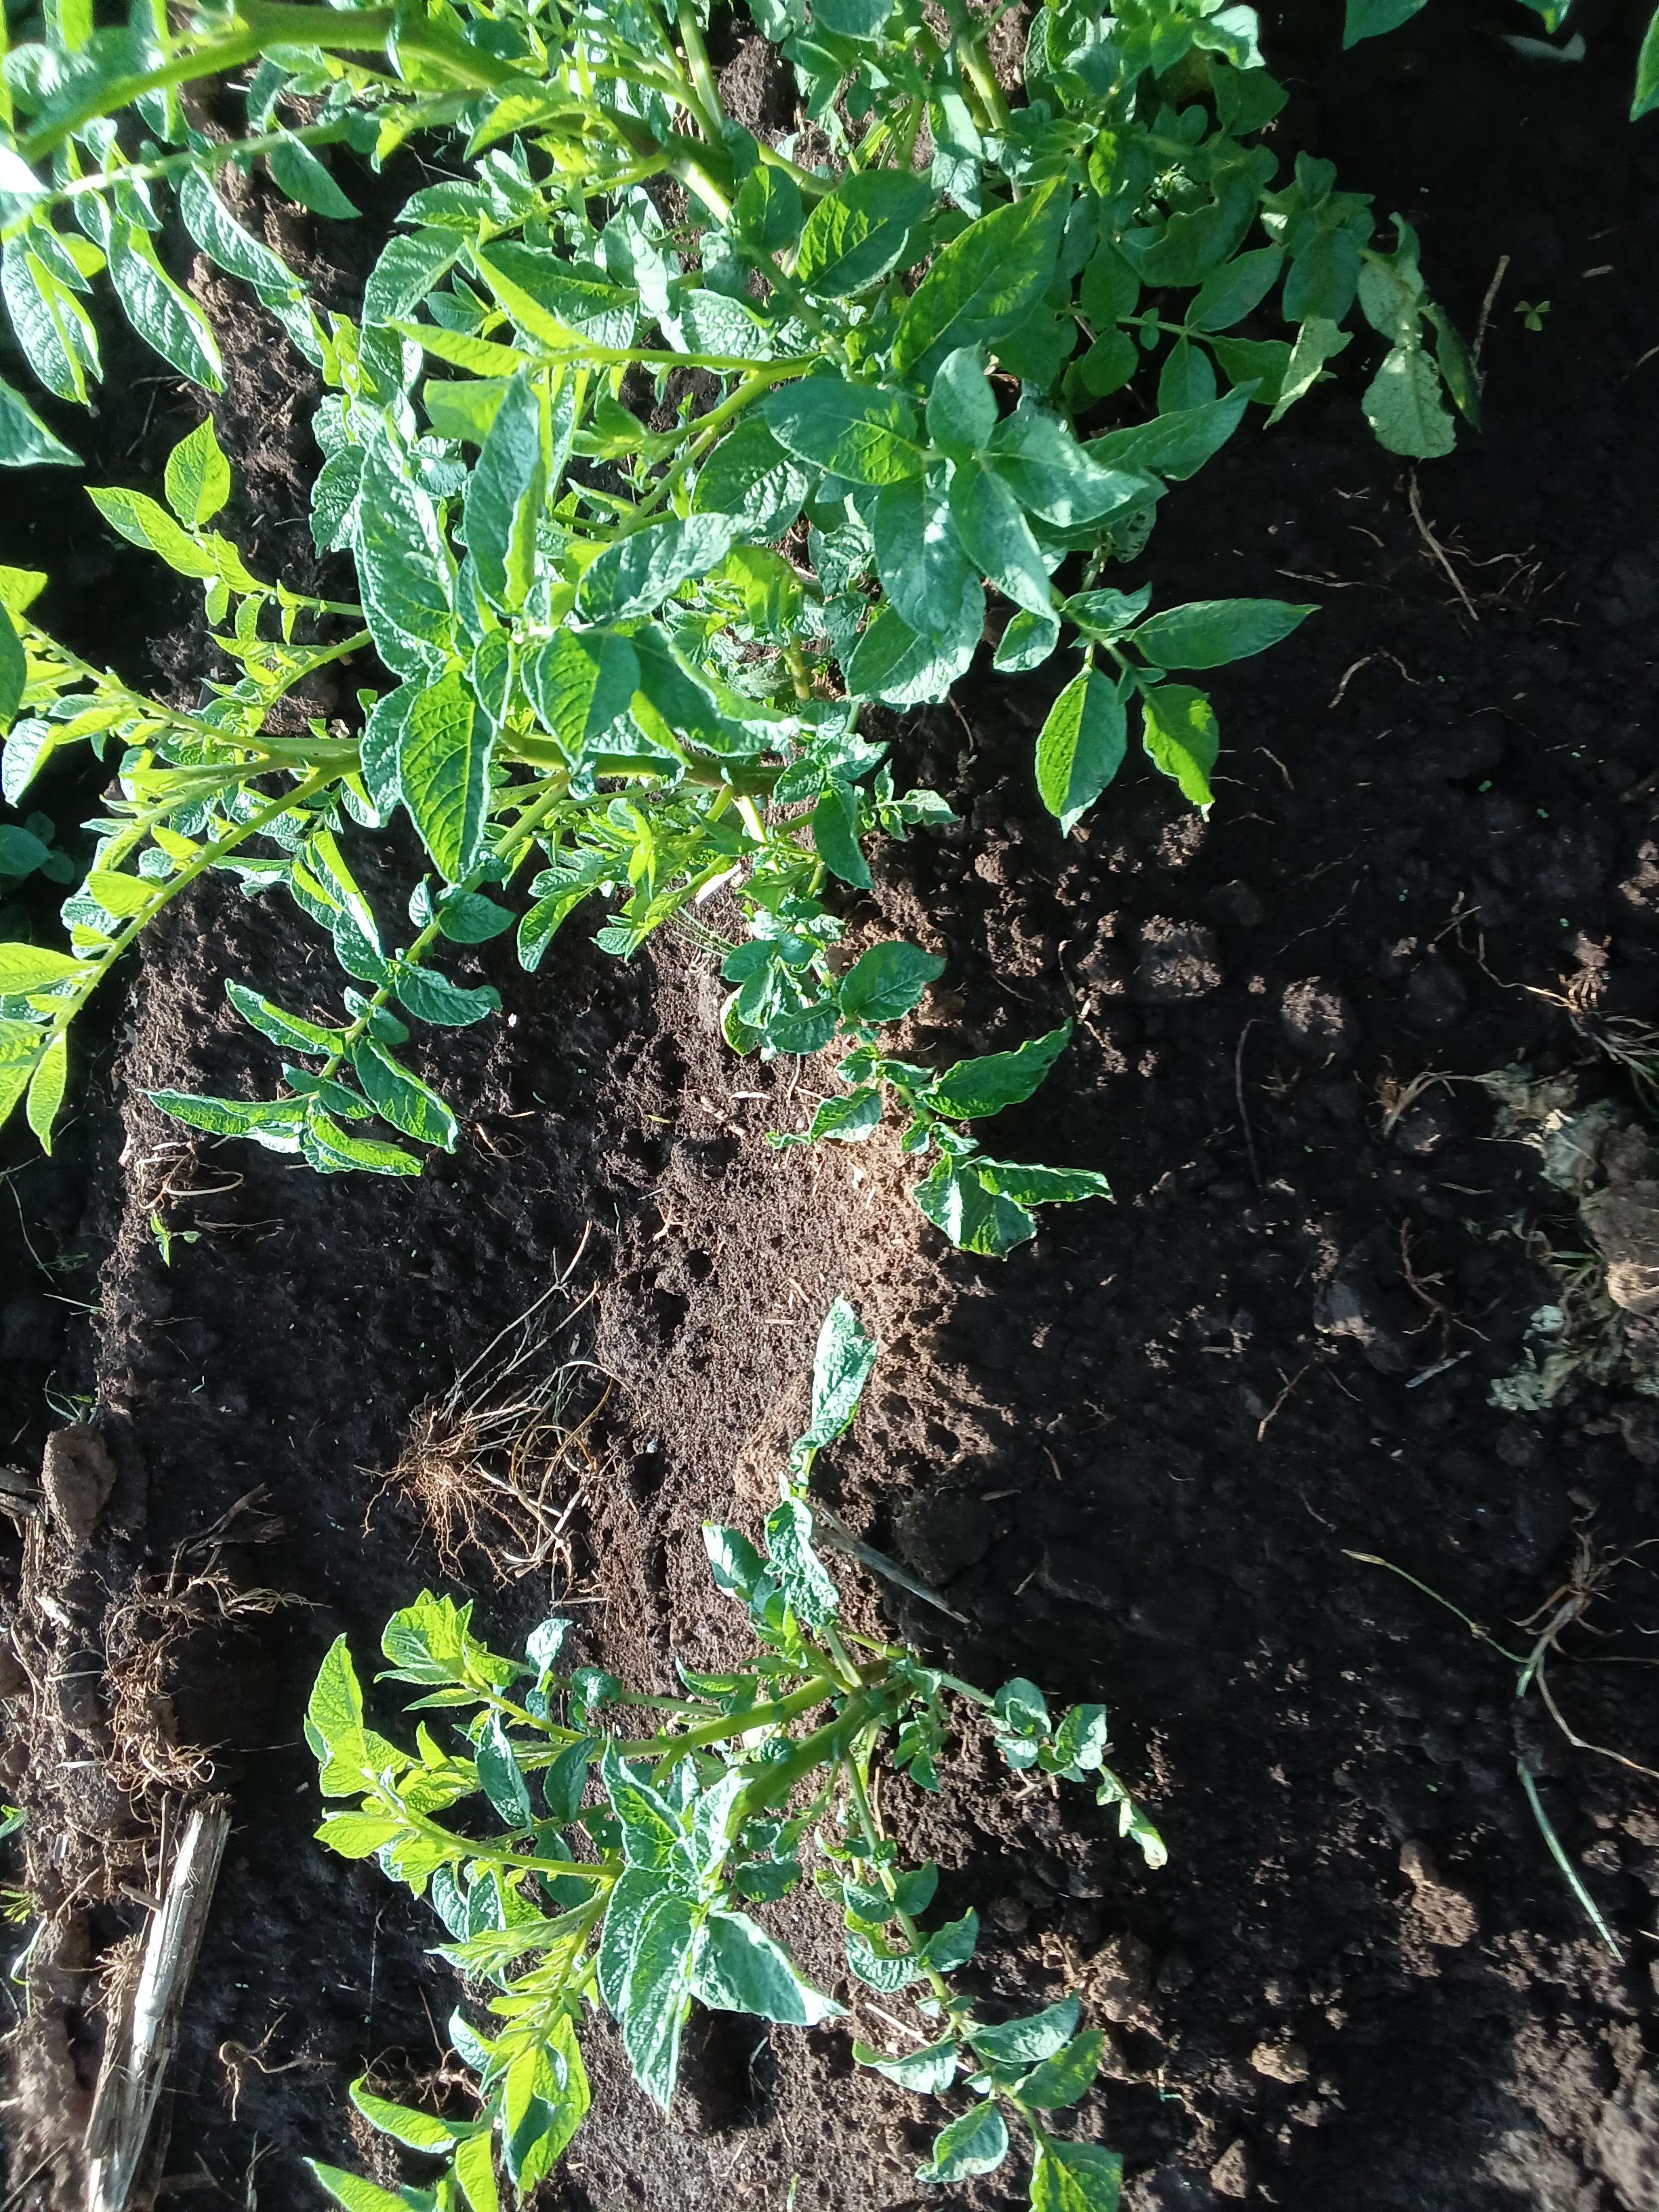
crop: potato
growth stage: vegetative
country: Kenya
